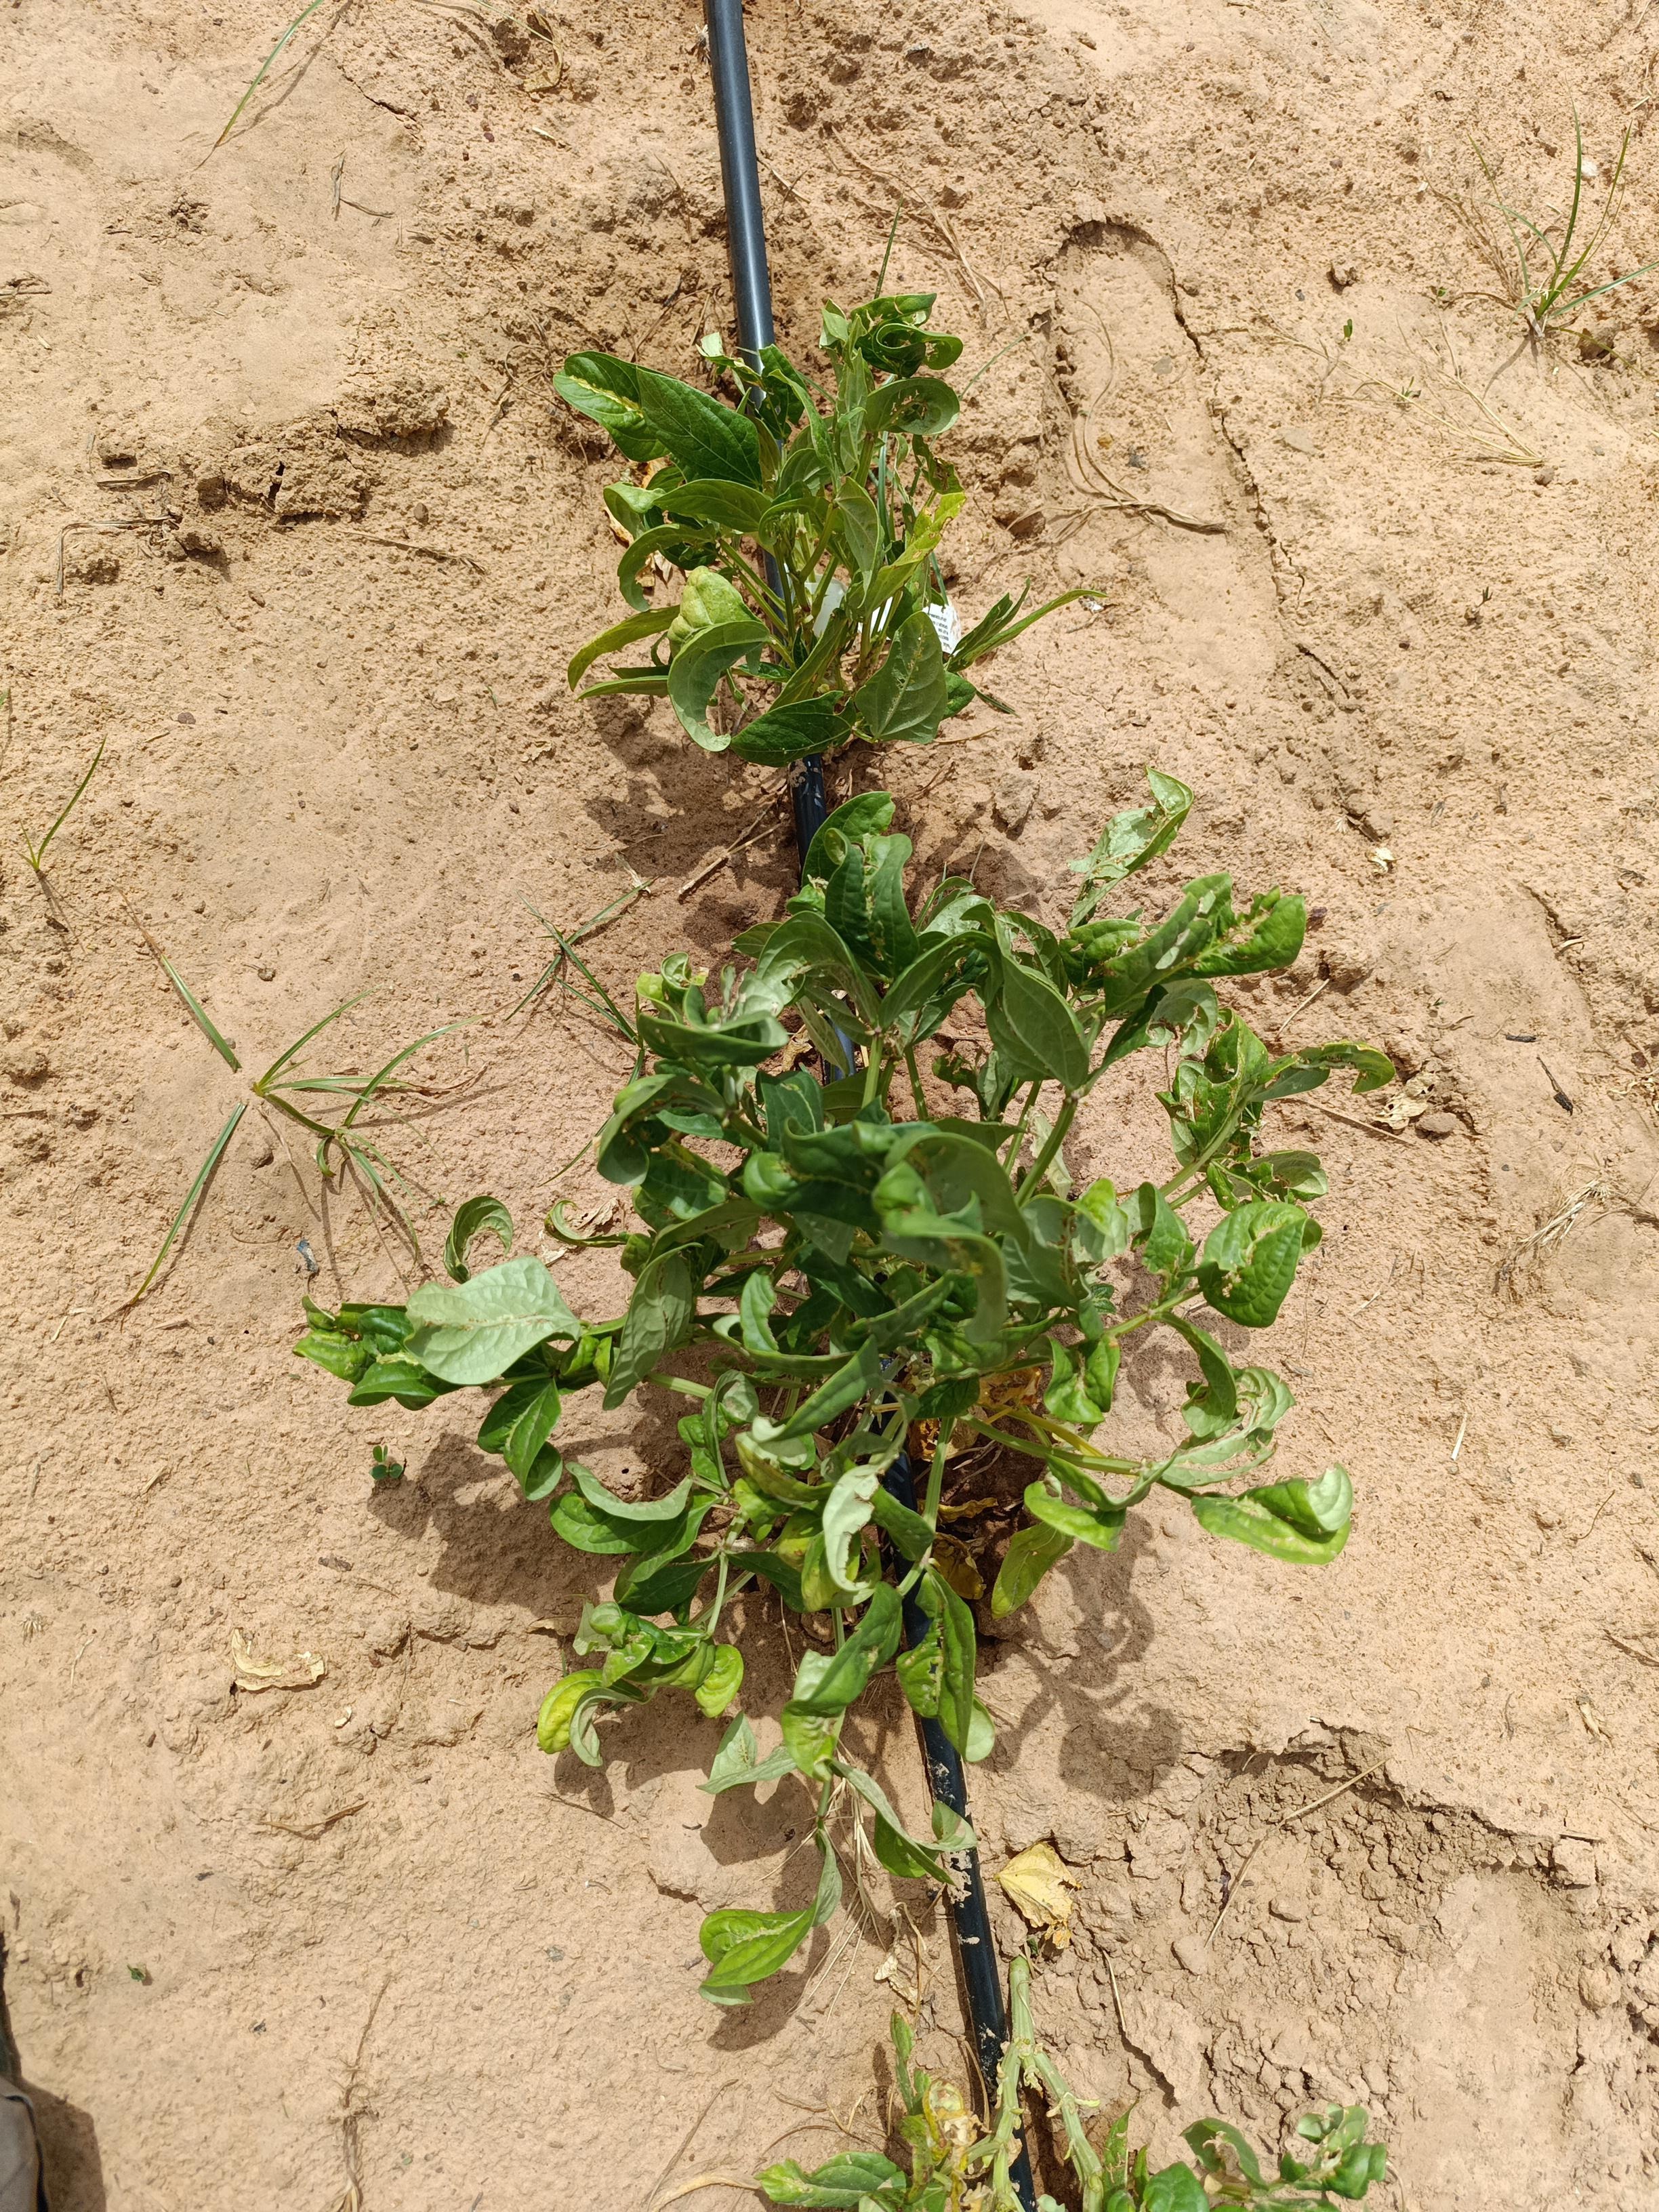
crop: cowpea
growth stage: flowering
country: Nigeria
